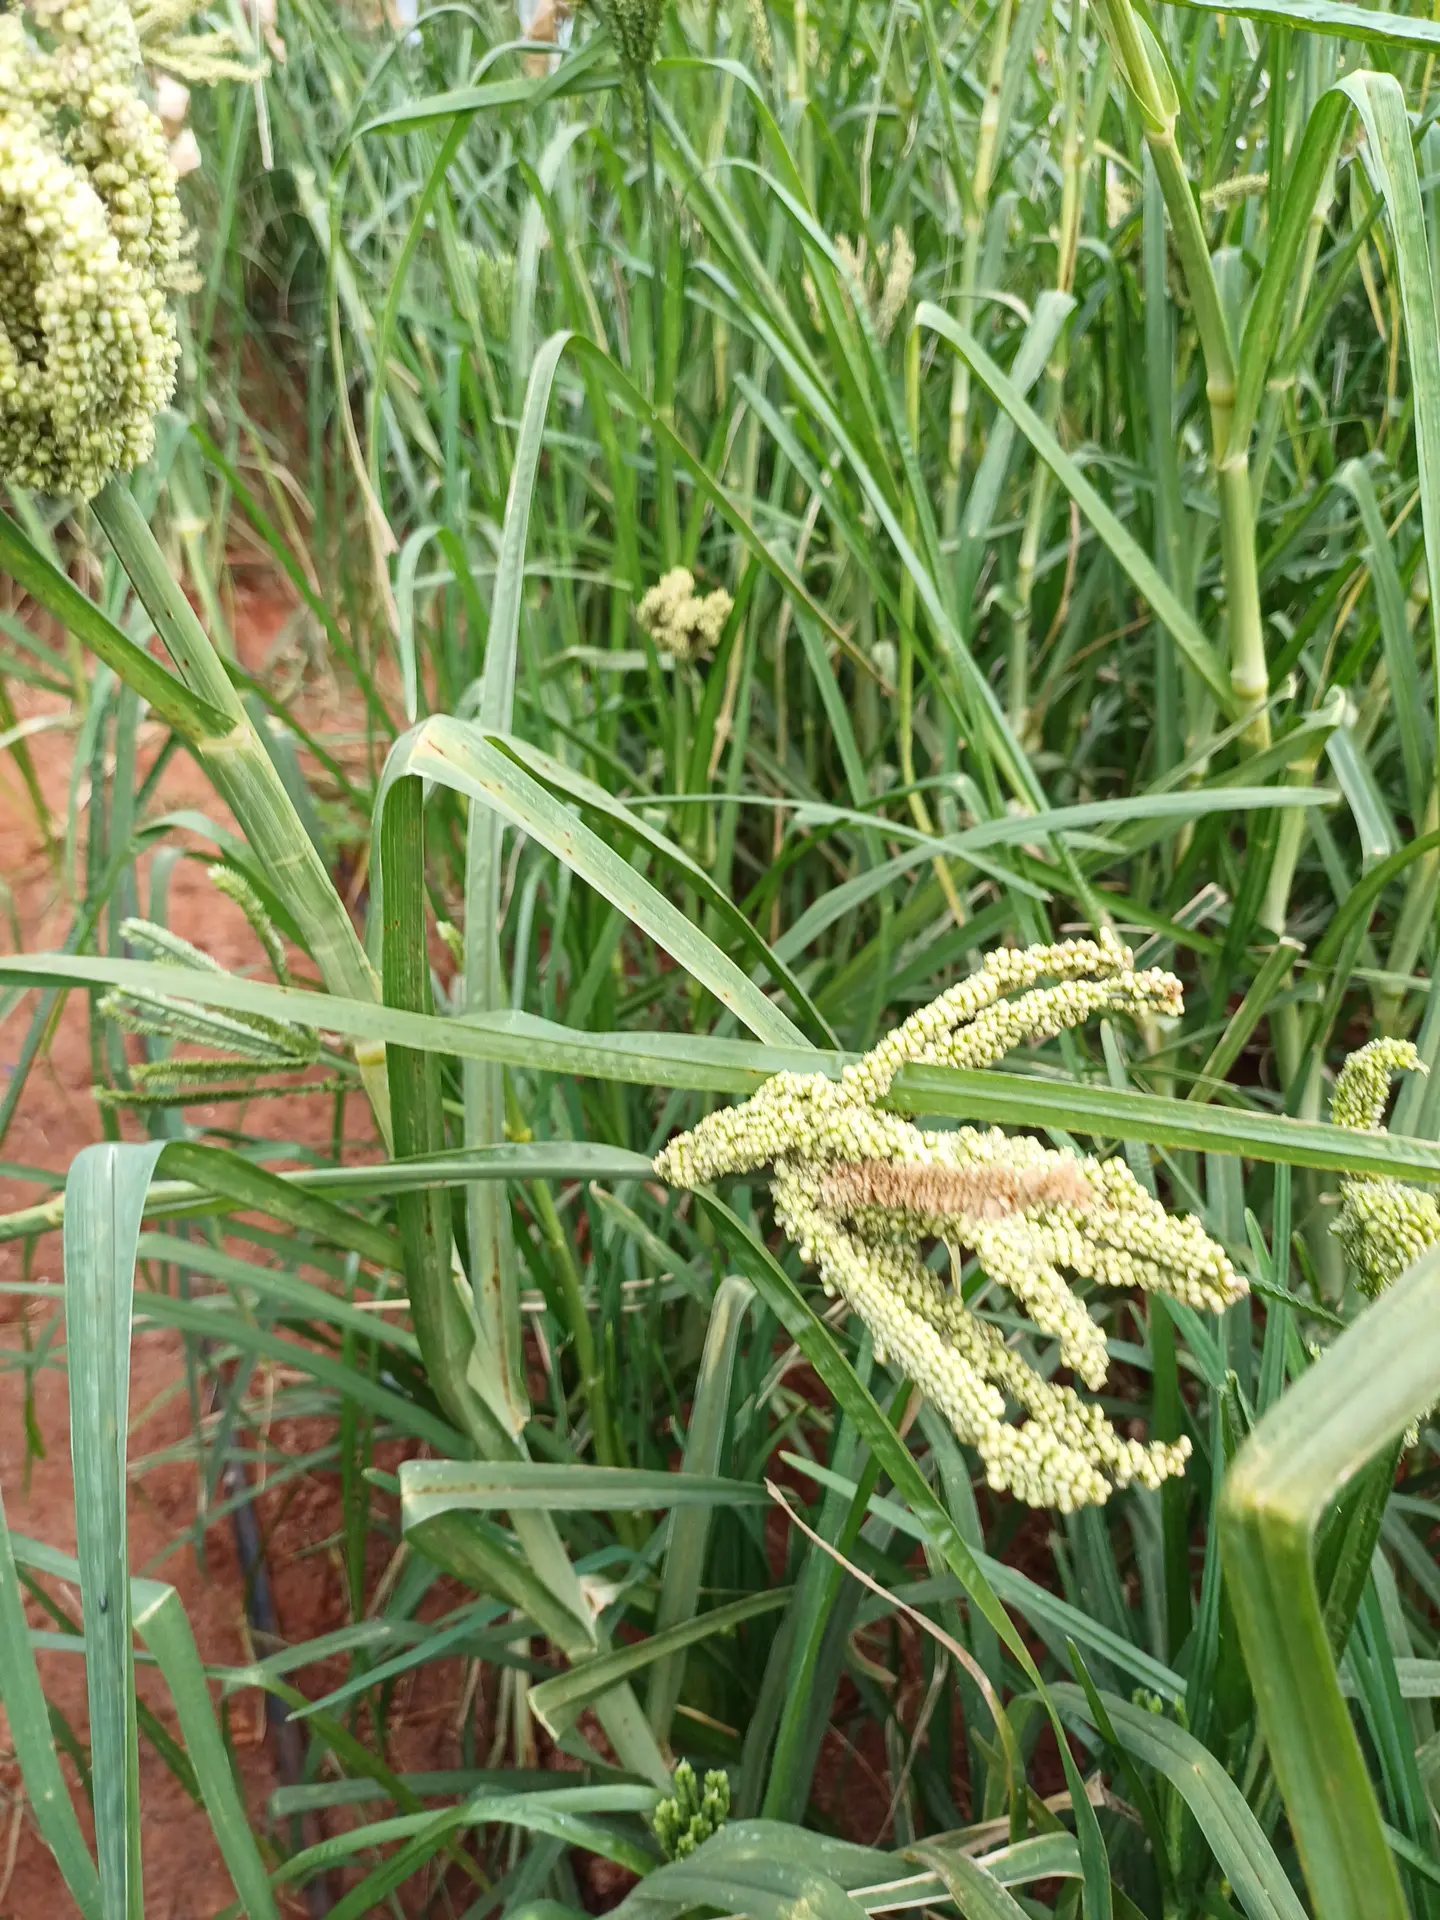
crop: finger millet
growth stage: filling grain
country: Kenya
